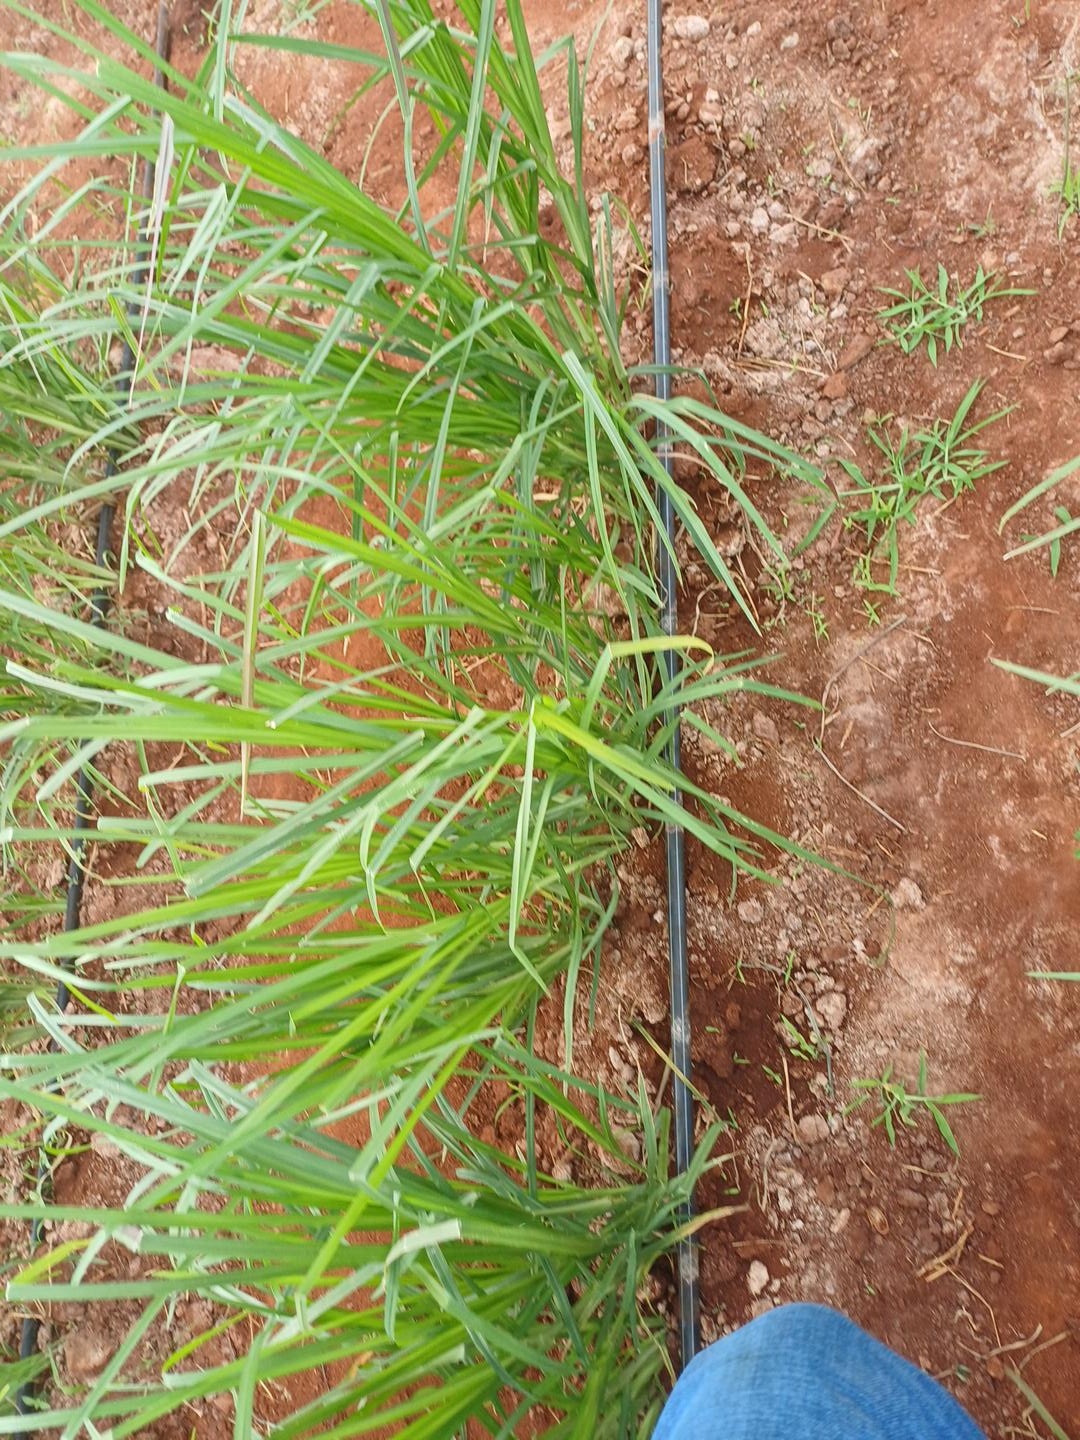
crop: finger millet
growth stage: vegetative
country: Kenya
